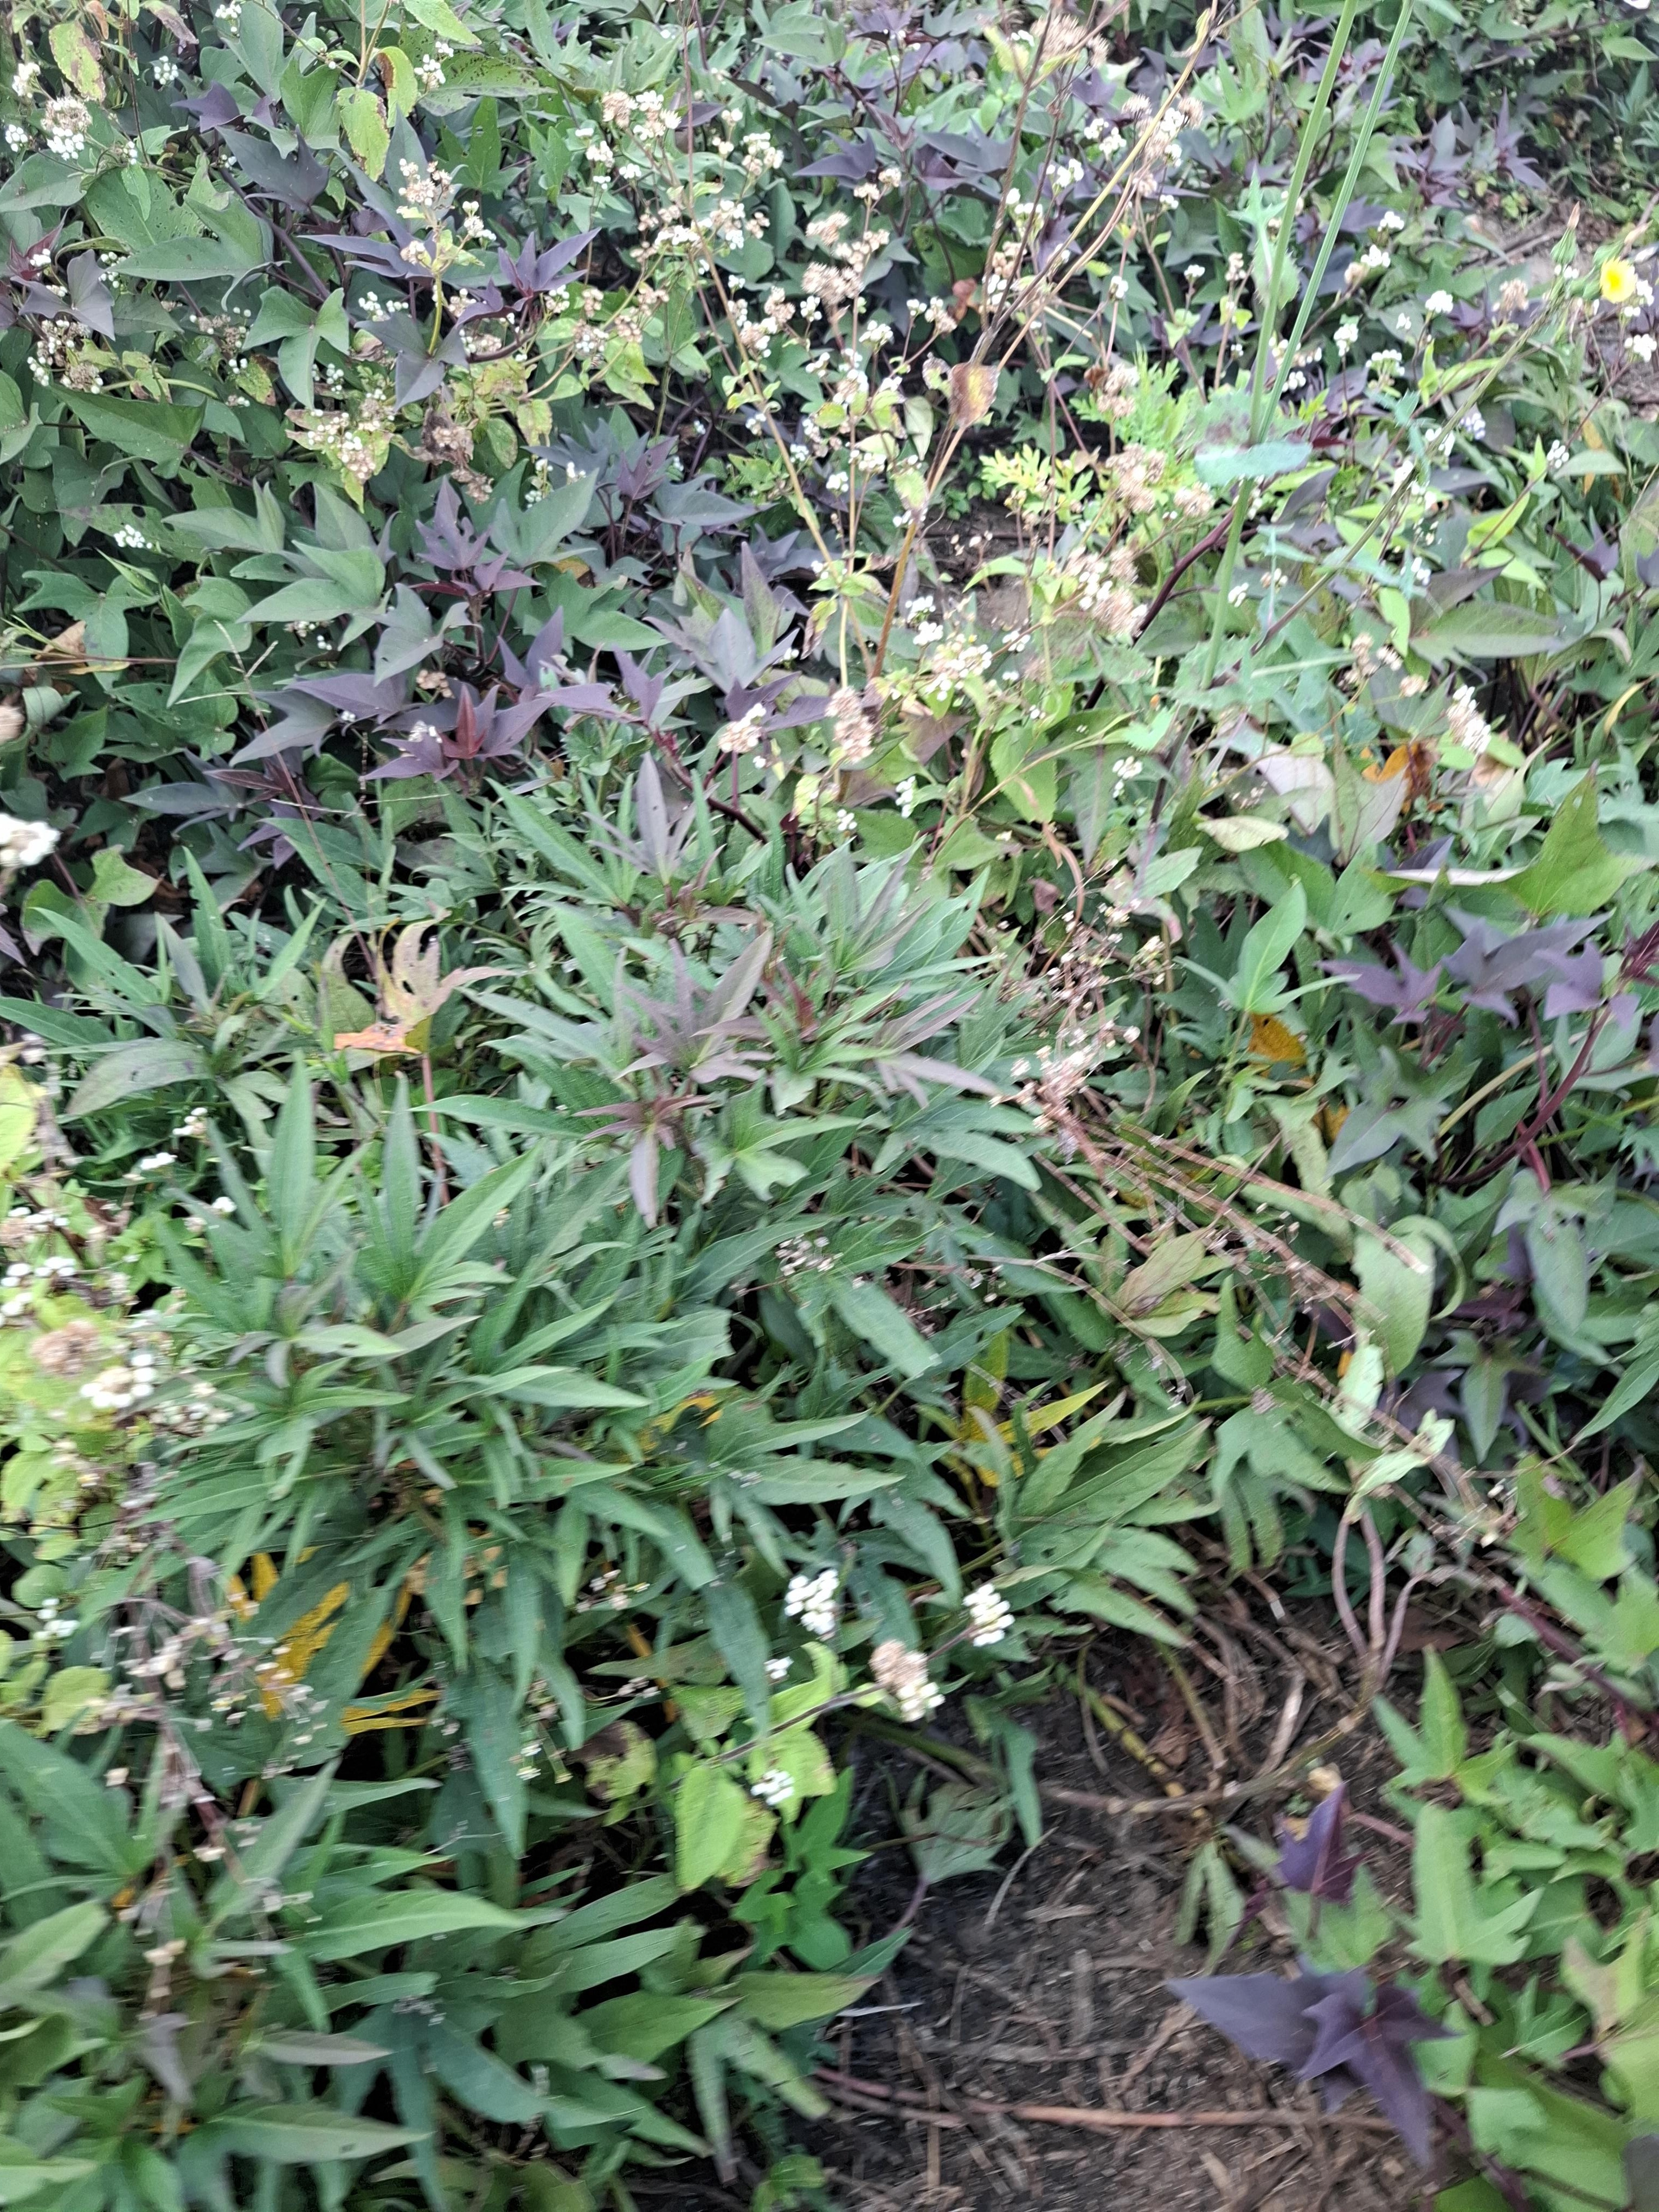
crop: sweet potato
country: Tanzania
